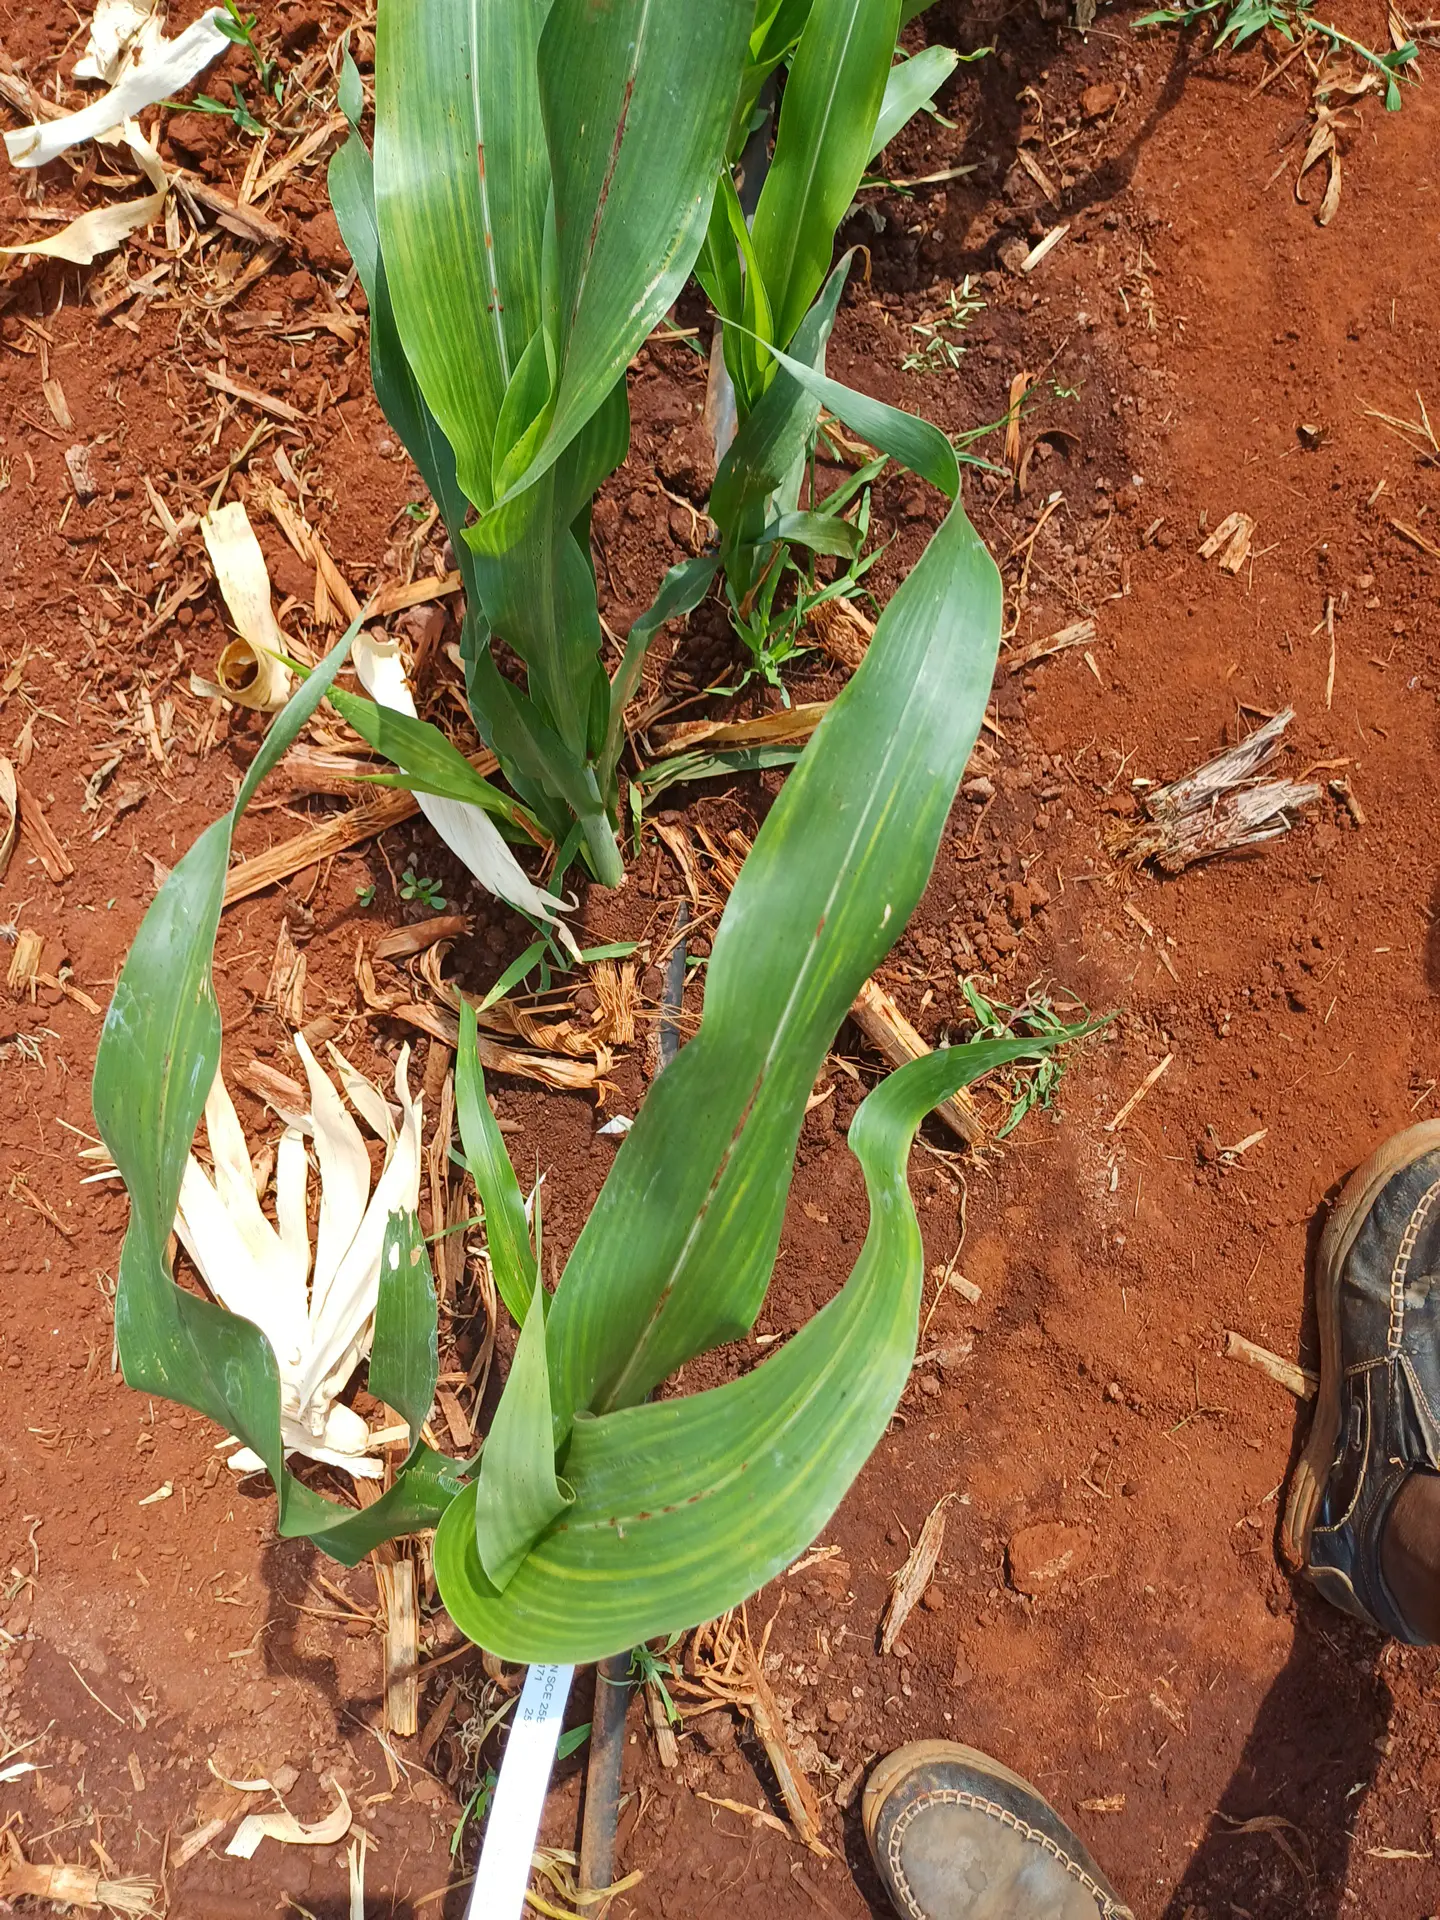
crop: sorghum
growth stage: vegetative
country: Kenya
